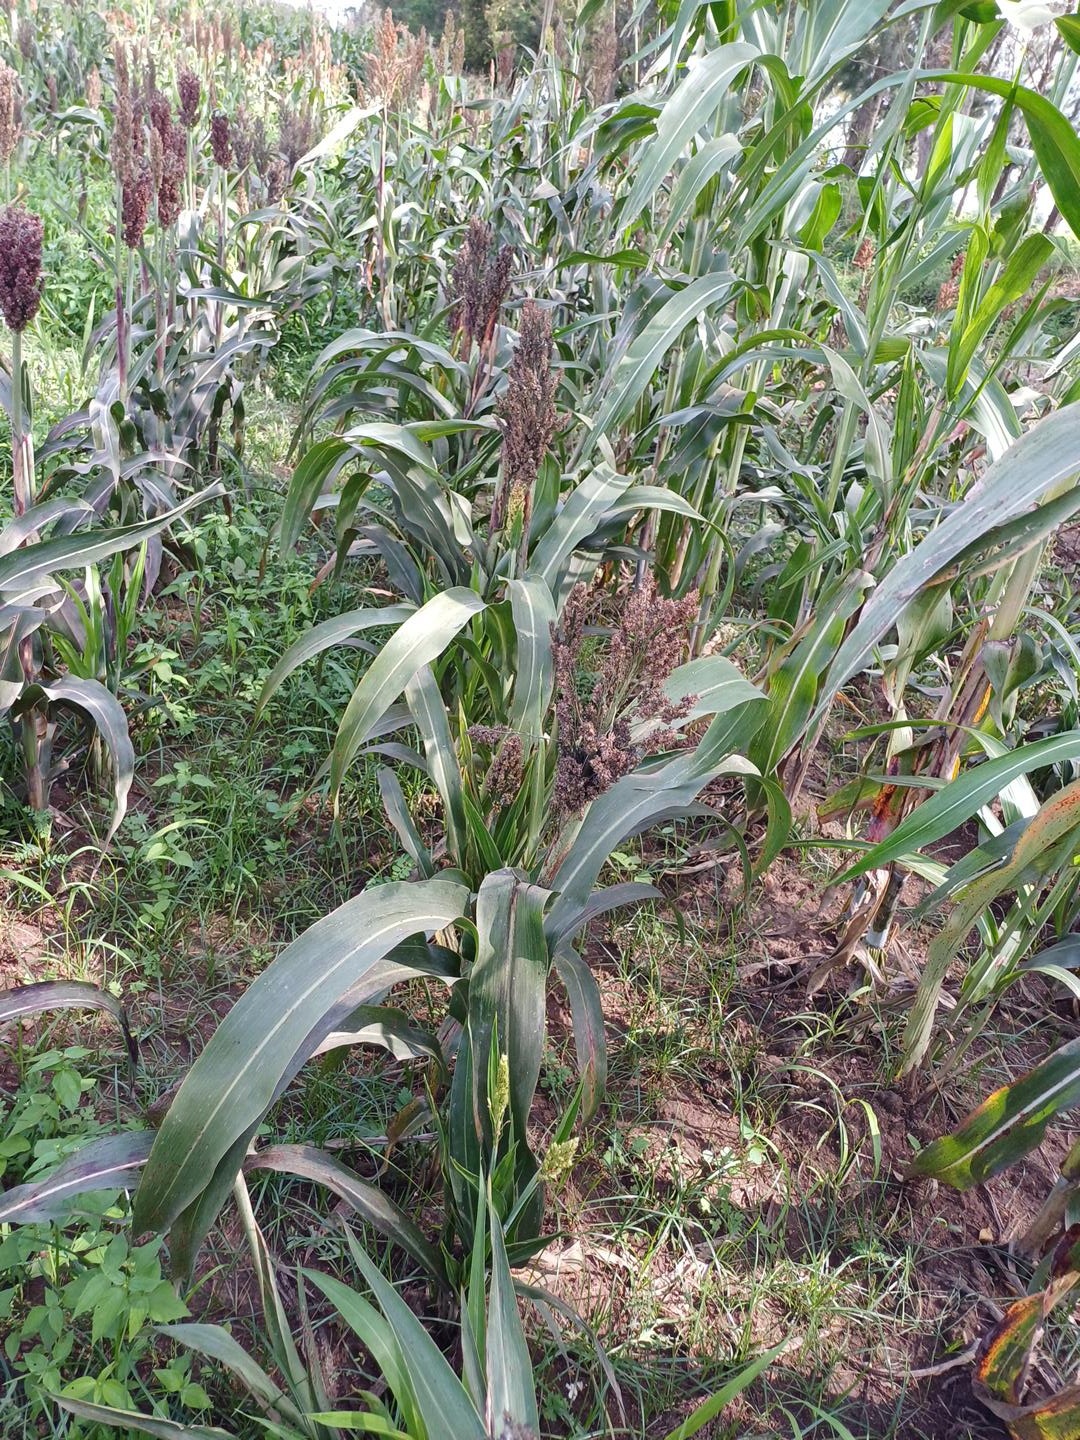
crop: sorghum
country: Kenya
